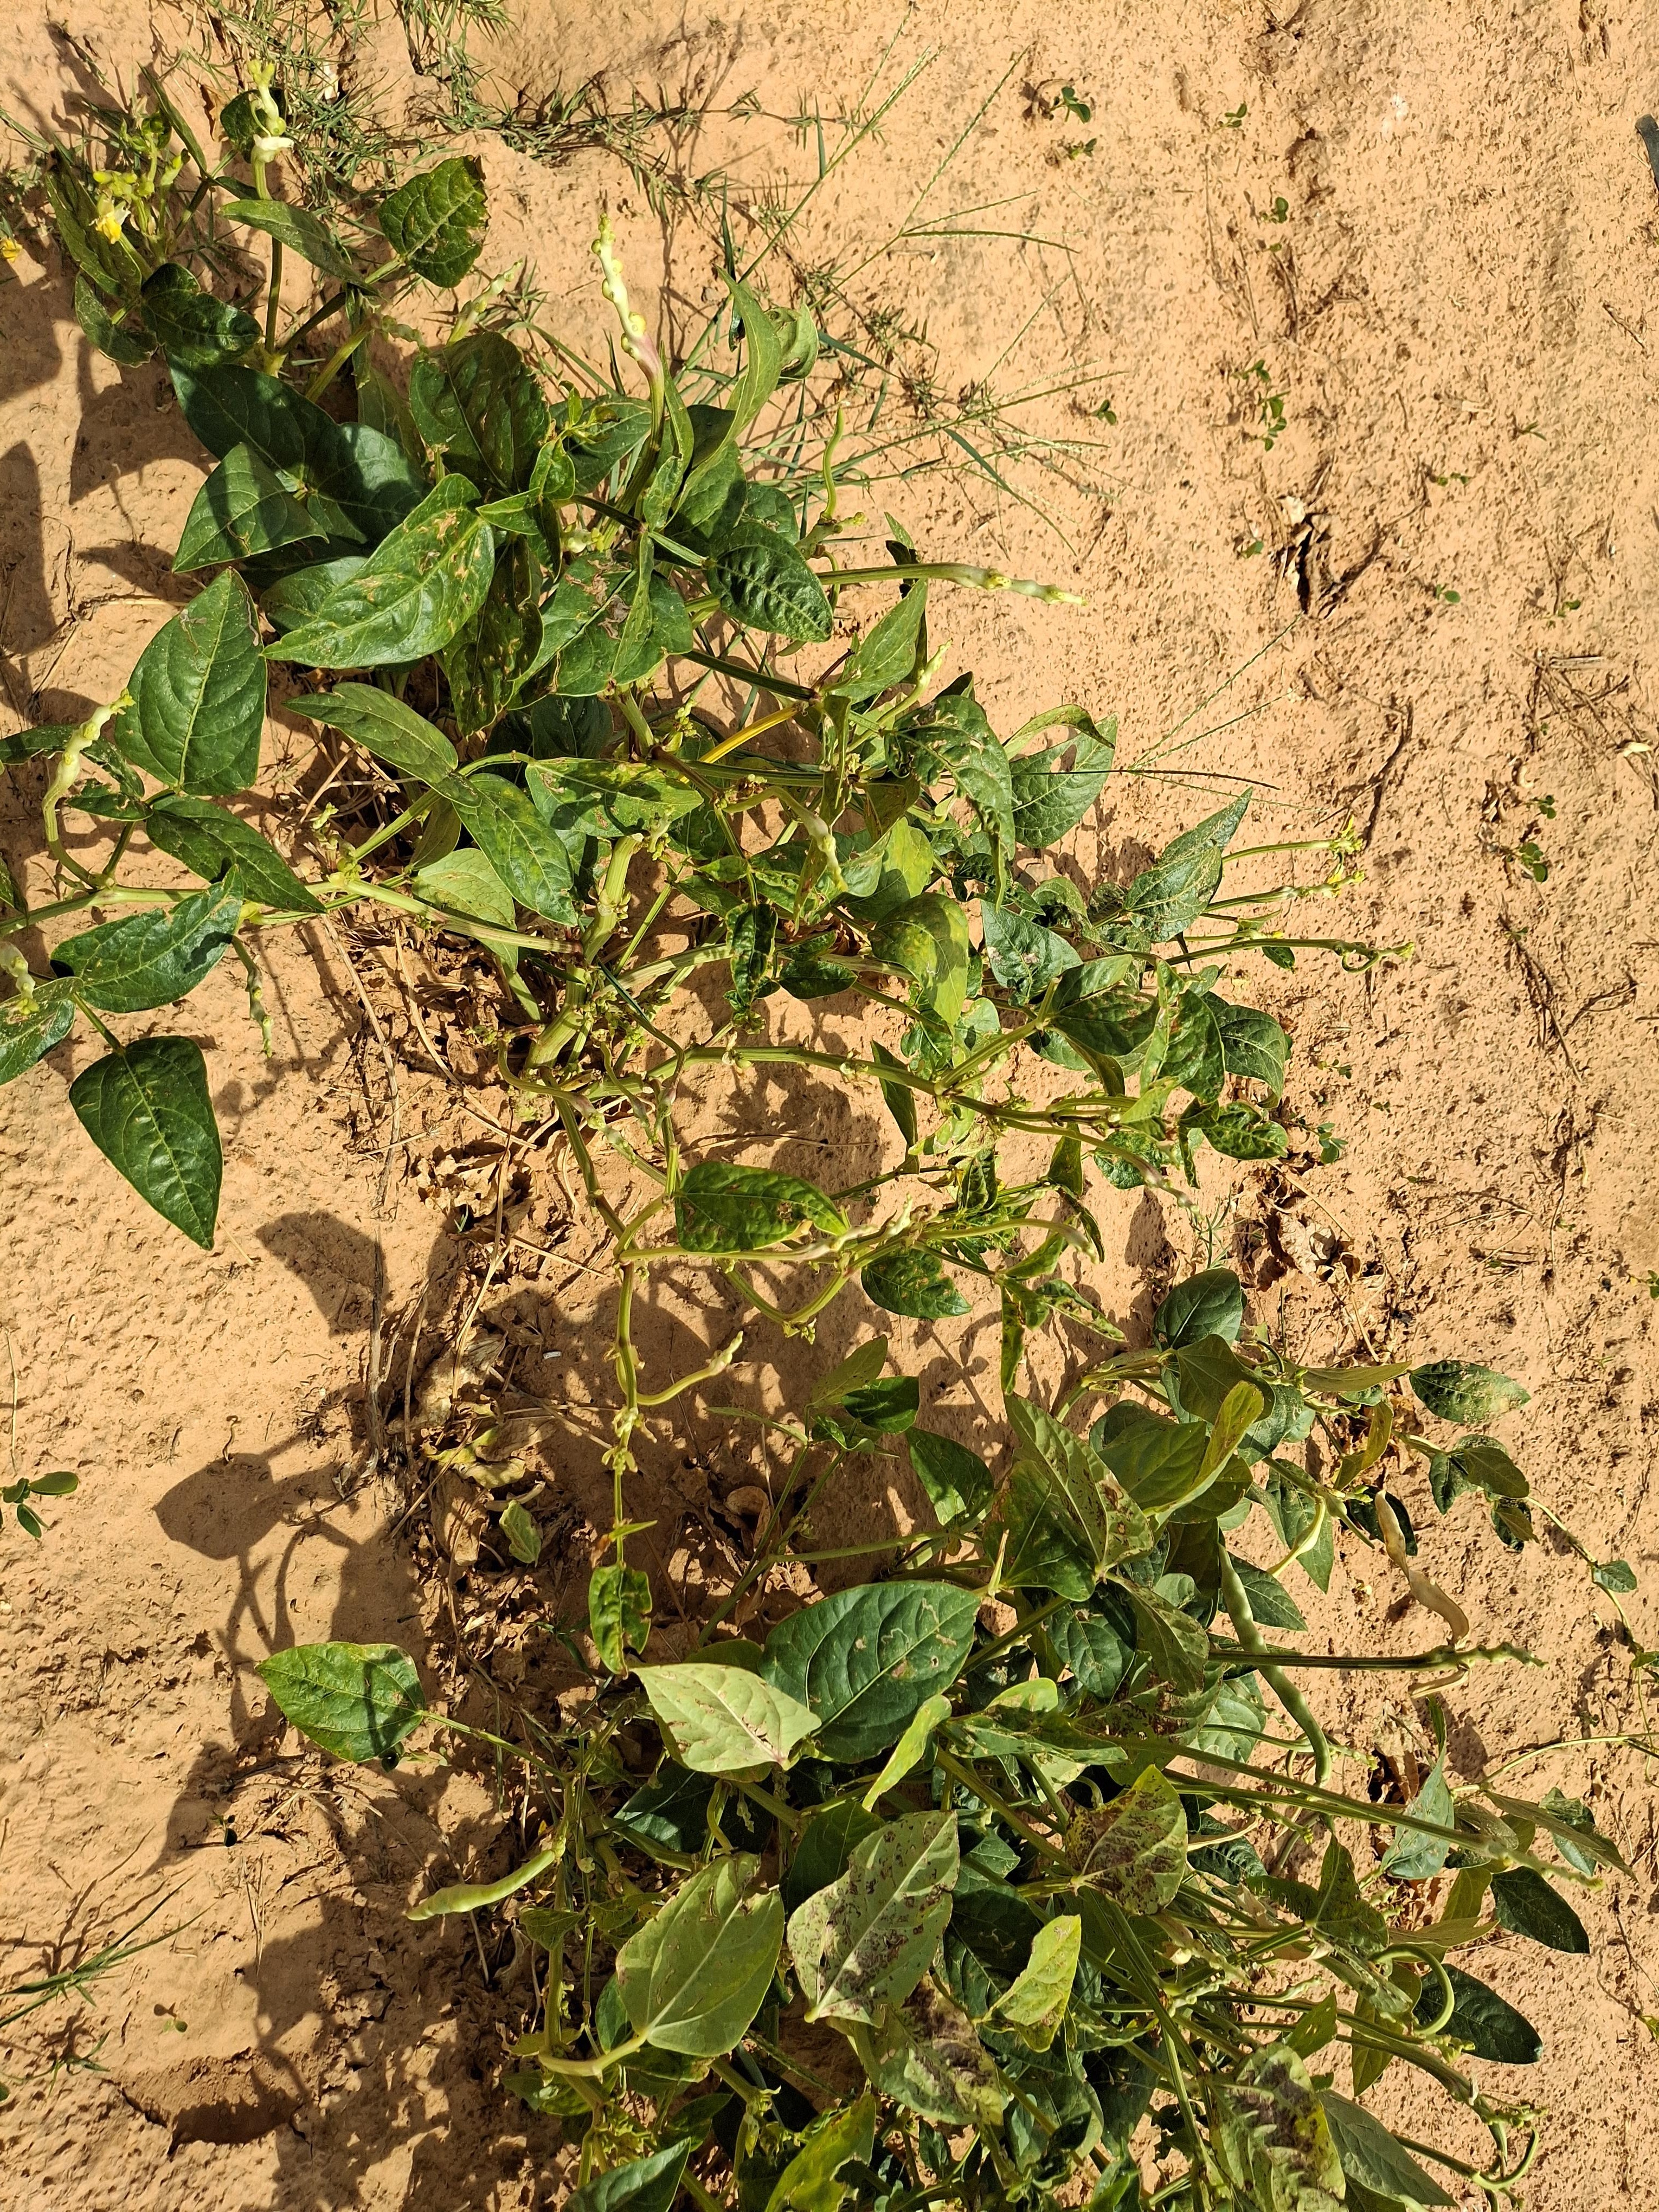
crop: cowpea
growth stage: harvest maturity
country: Nigeria
